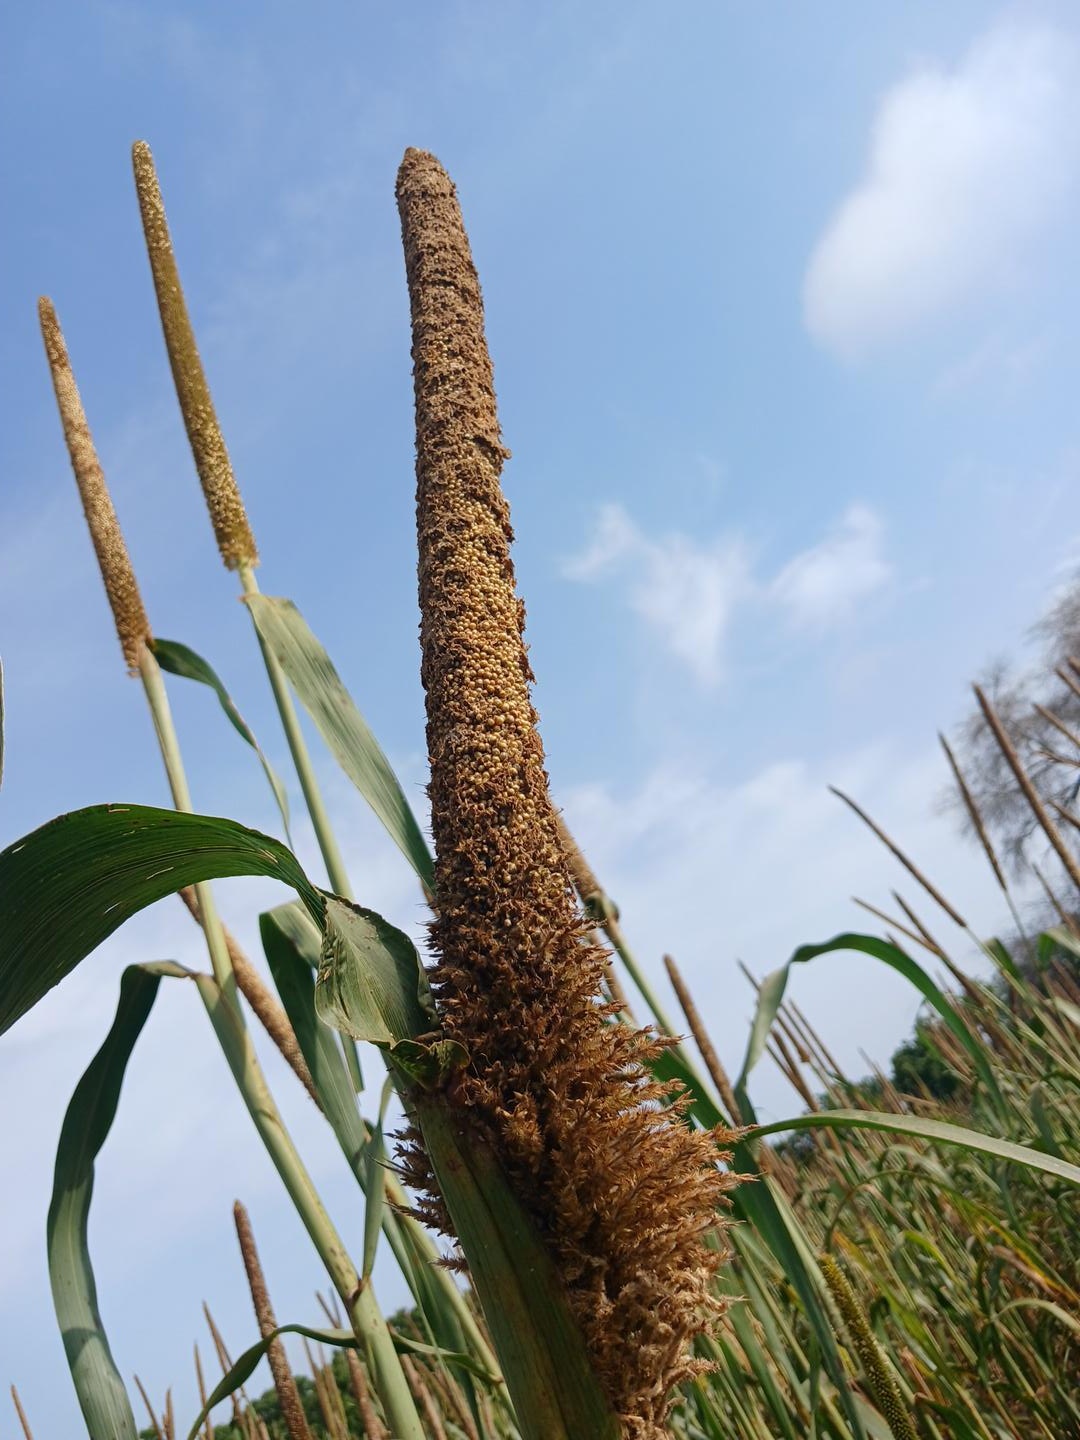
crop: pearl millet
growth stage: maturity
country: Senegal
